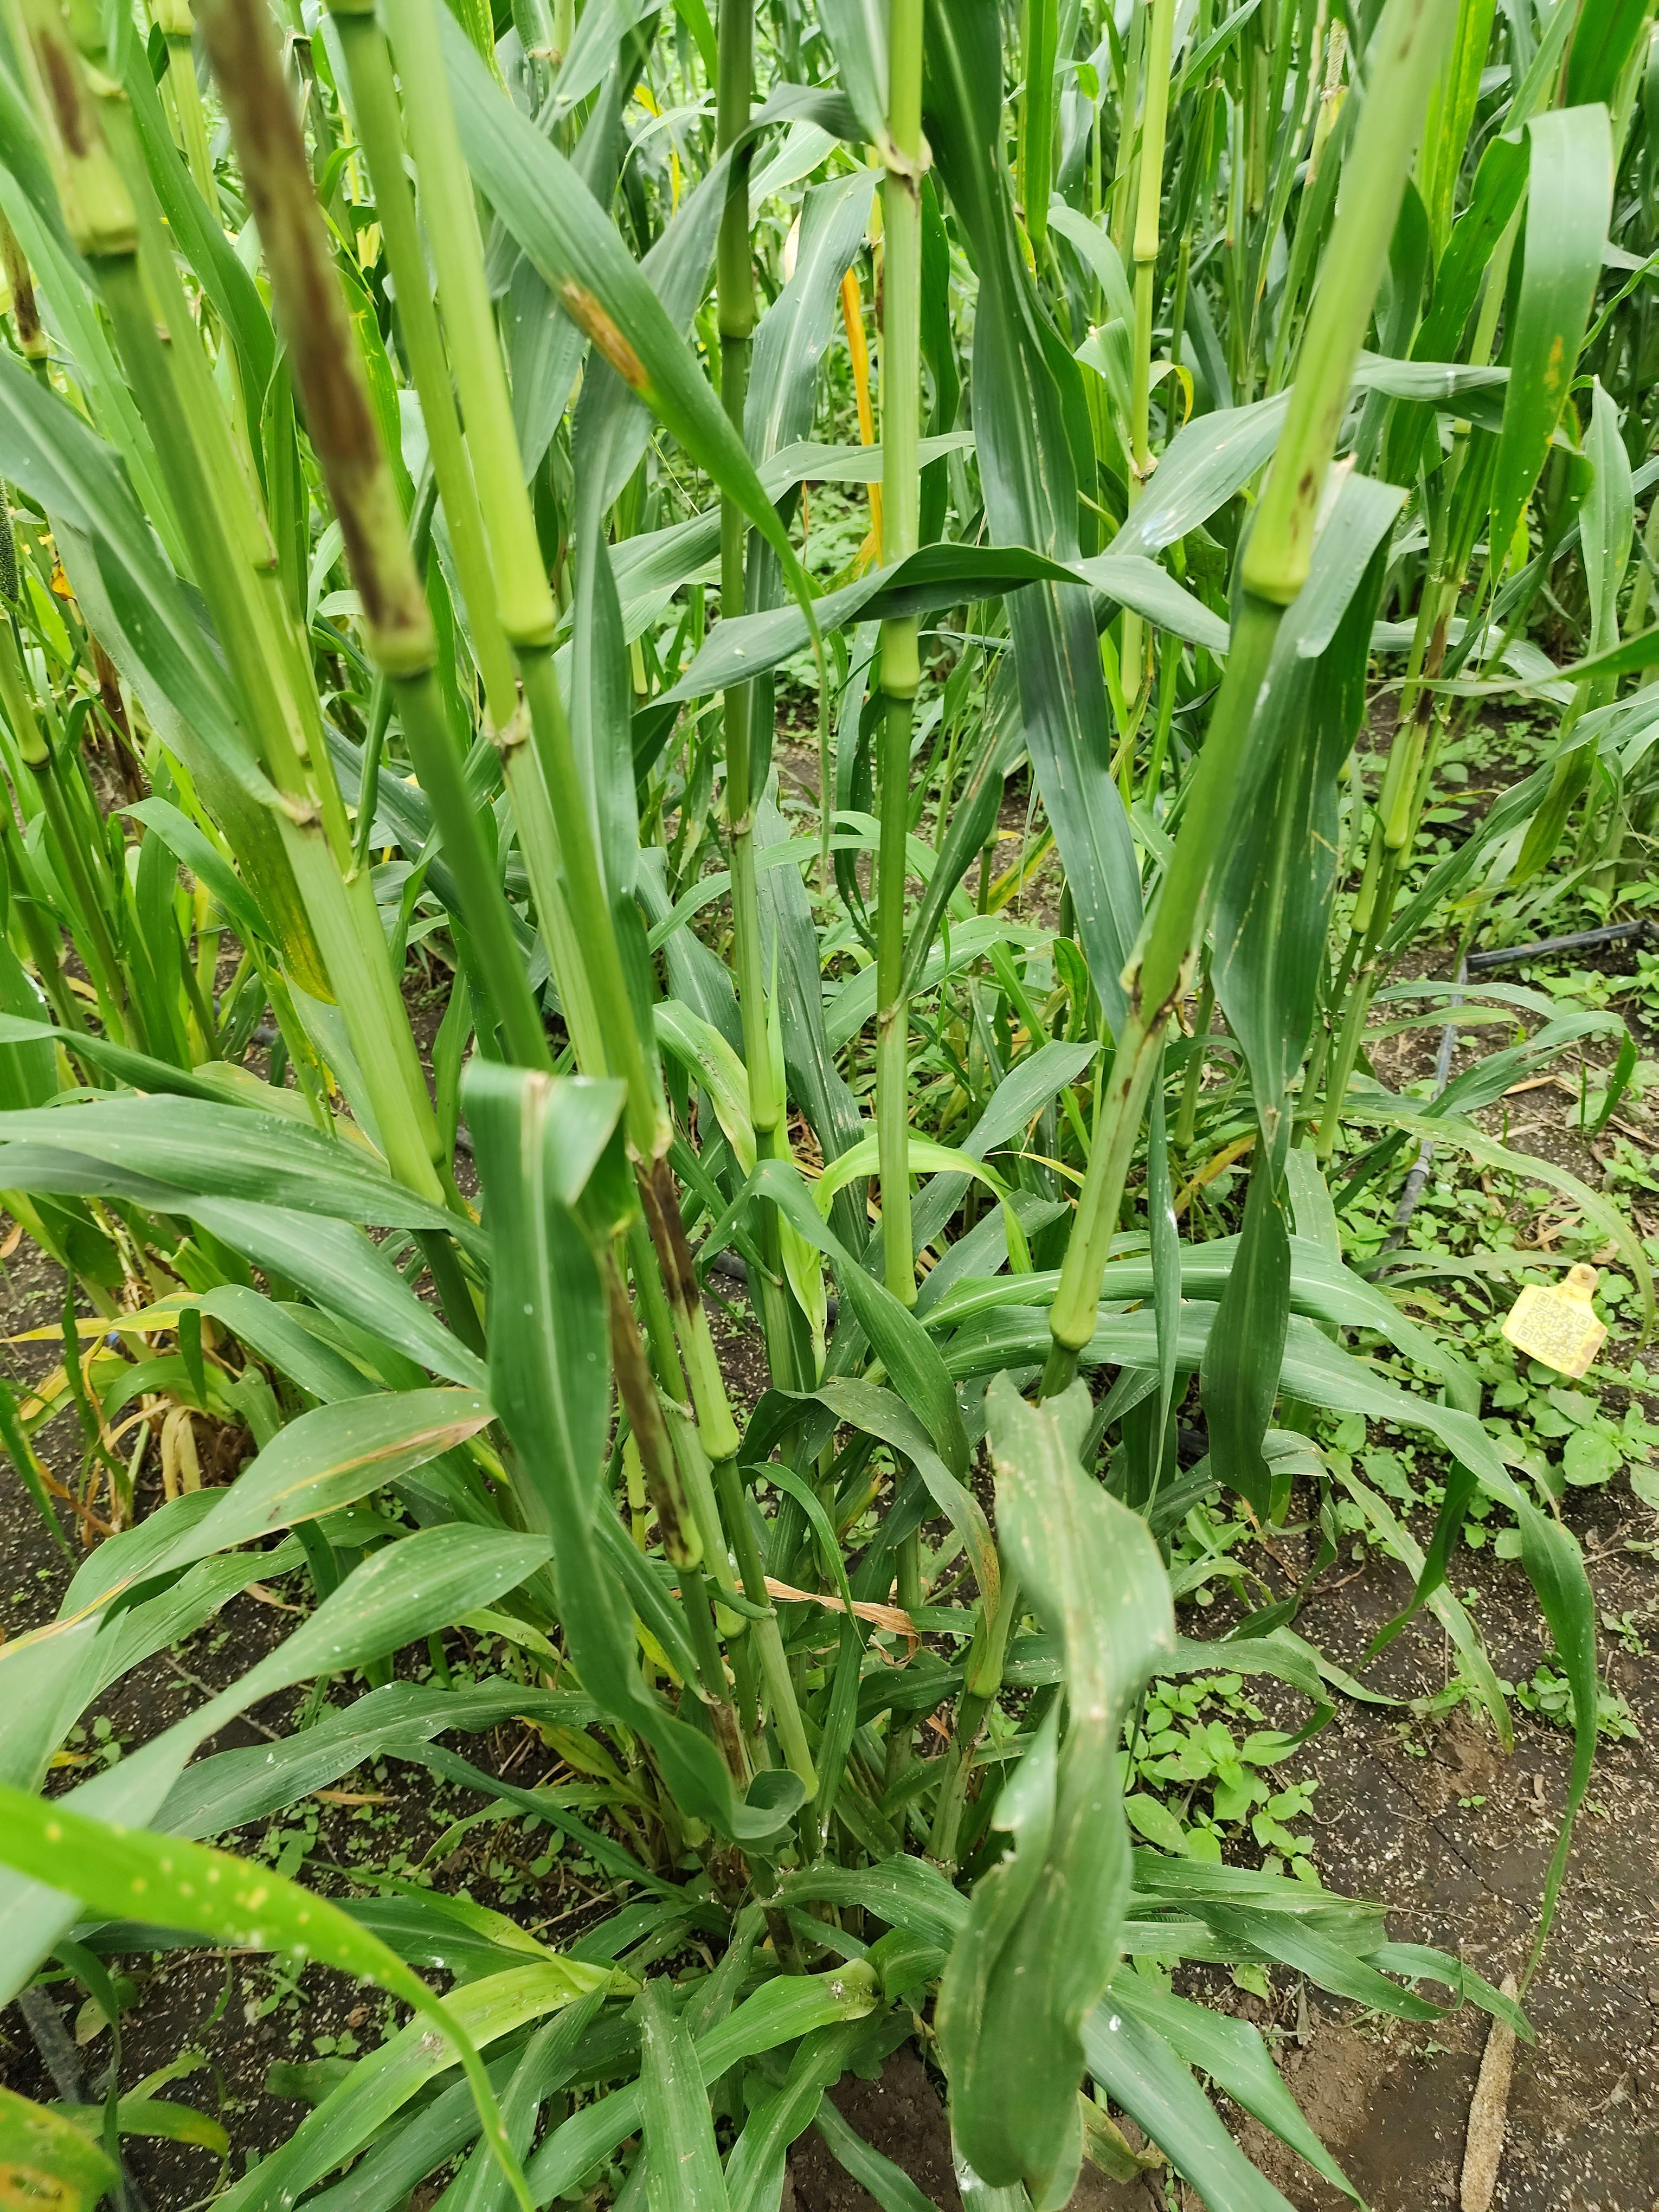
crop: pearl millet
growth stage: heading tuber
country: Tanzania
